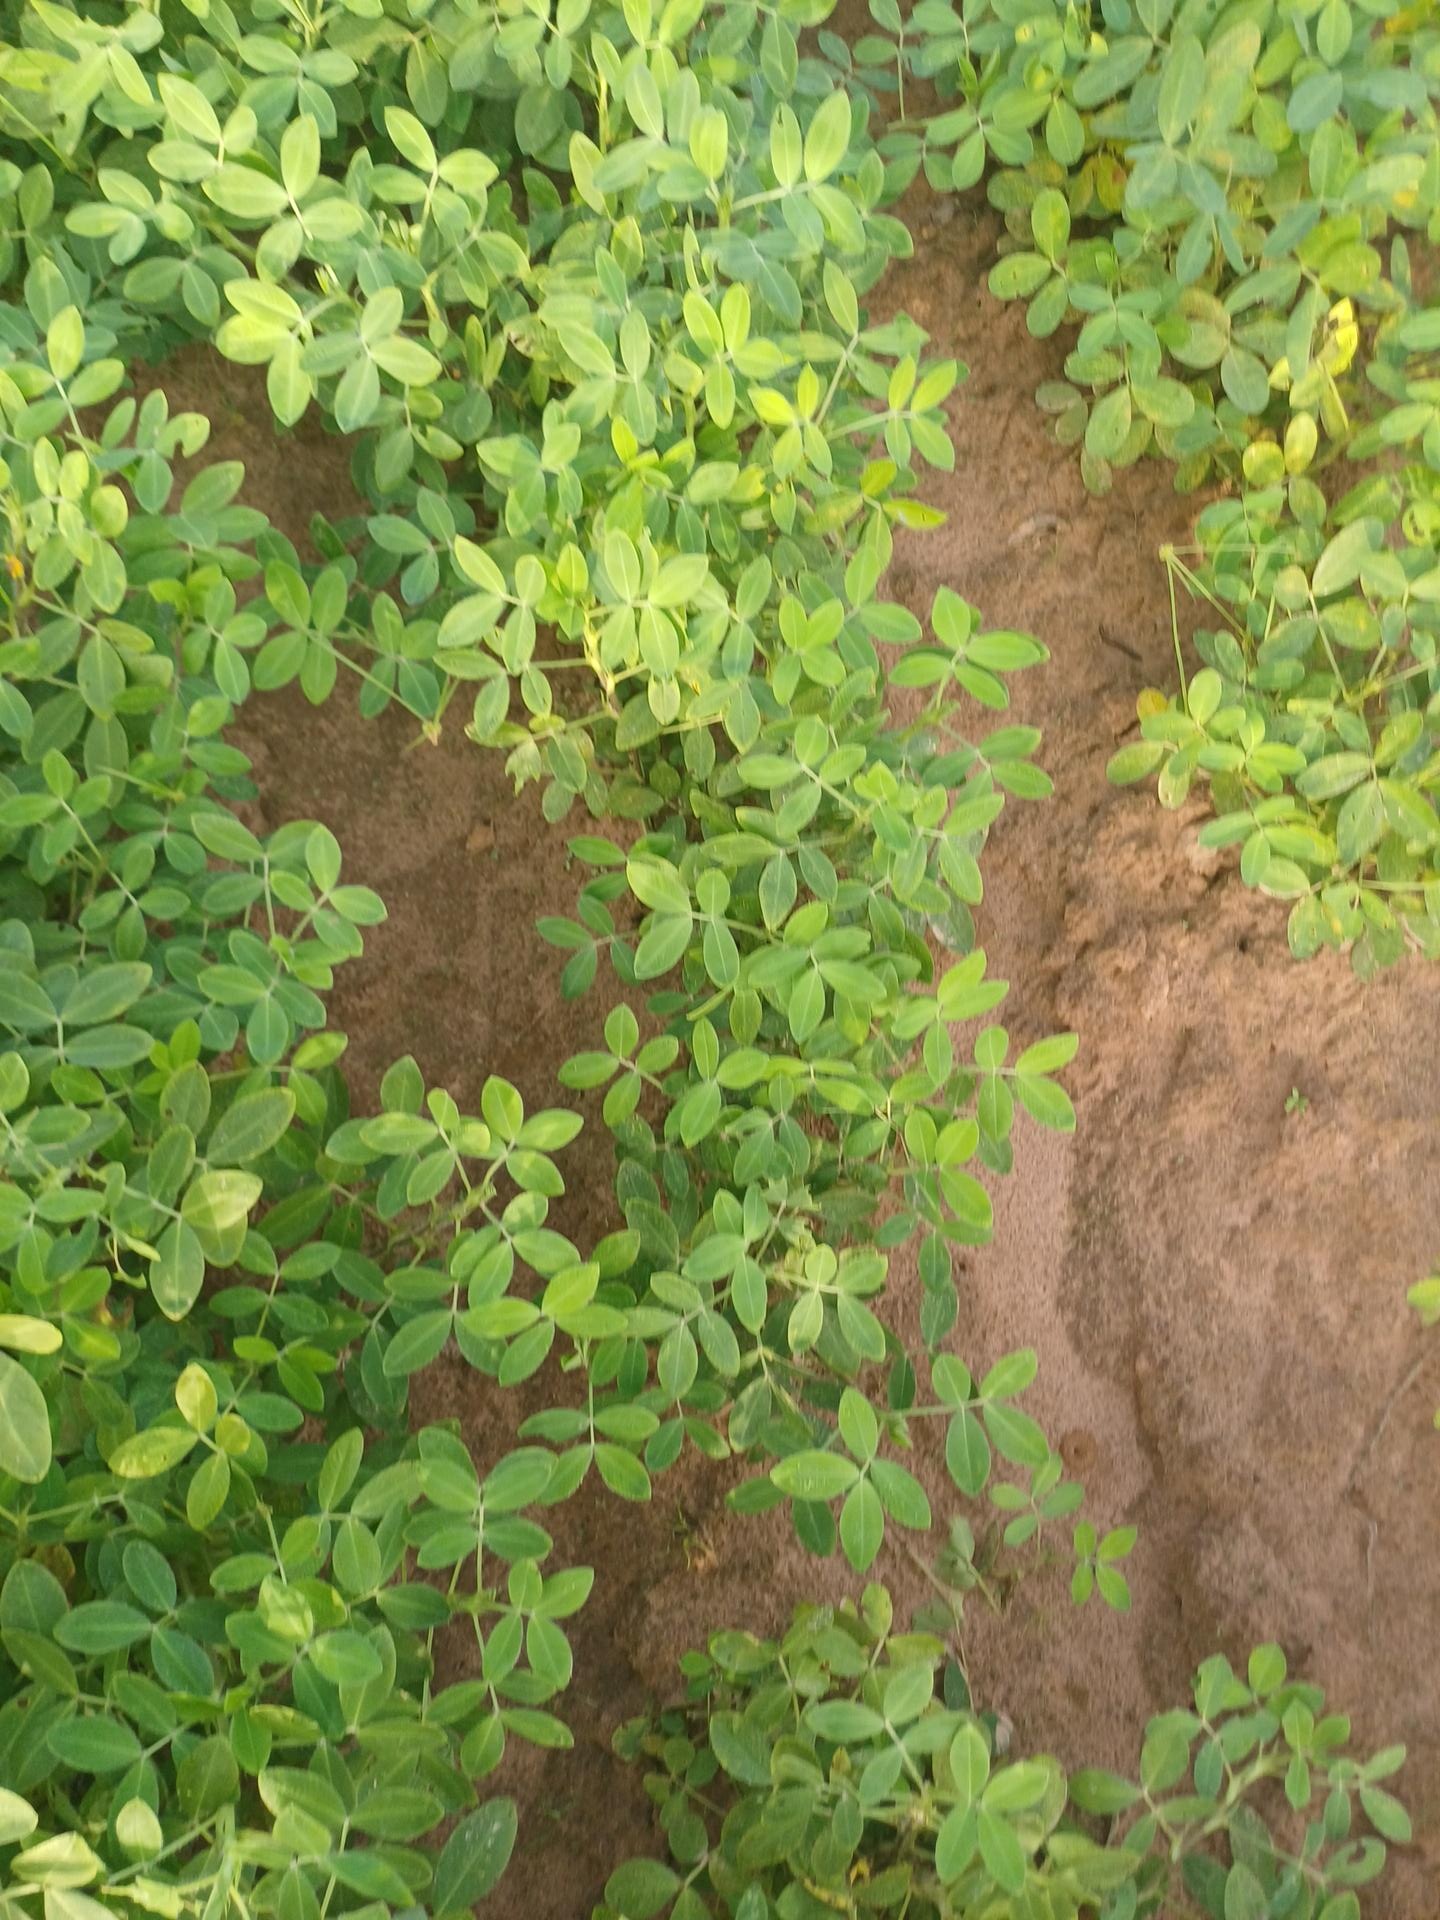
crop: groundnut
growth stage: flowering
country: Senegal
